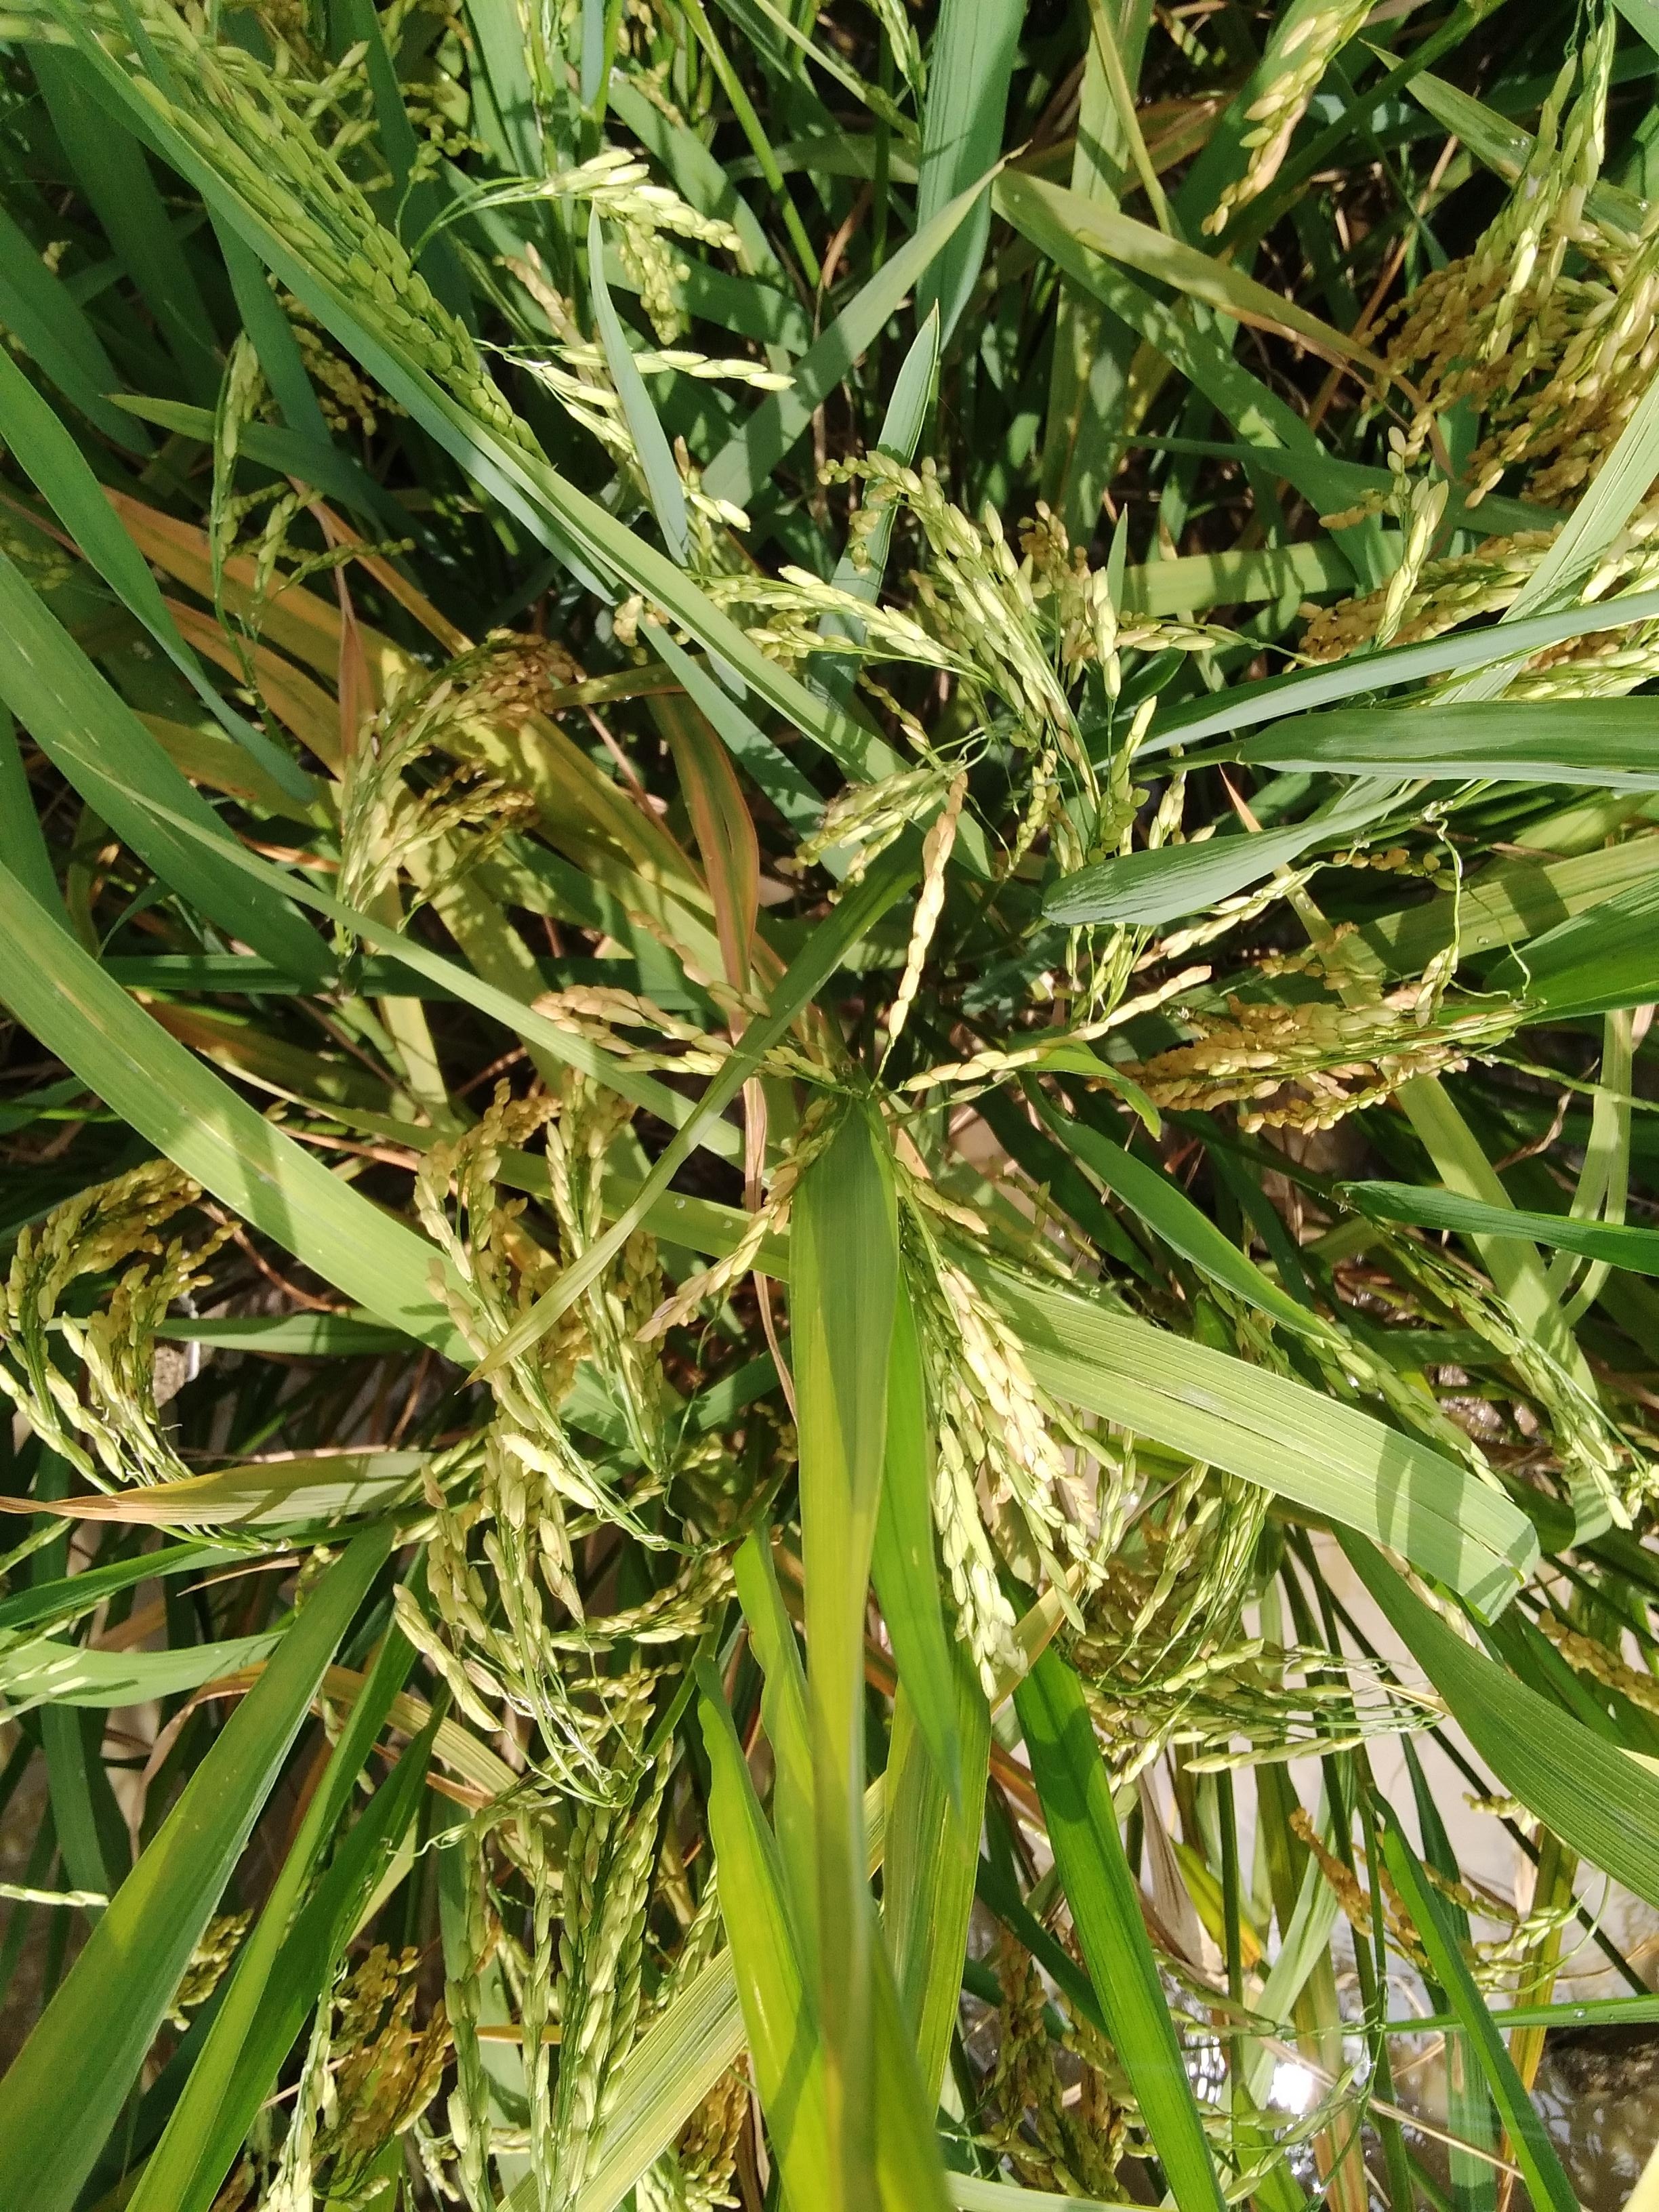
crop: rice
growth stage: ripening
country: Nigeria
